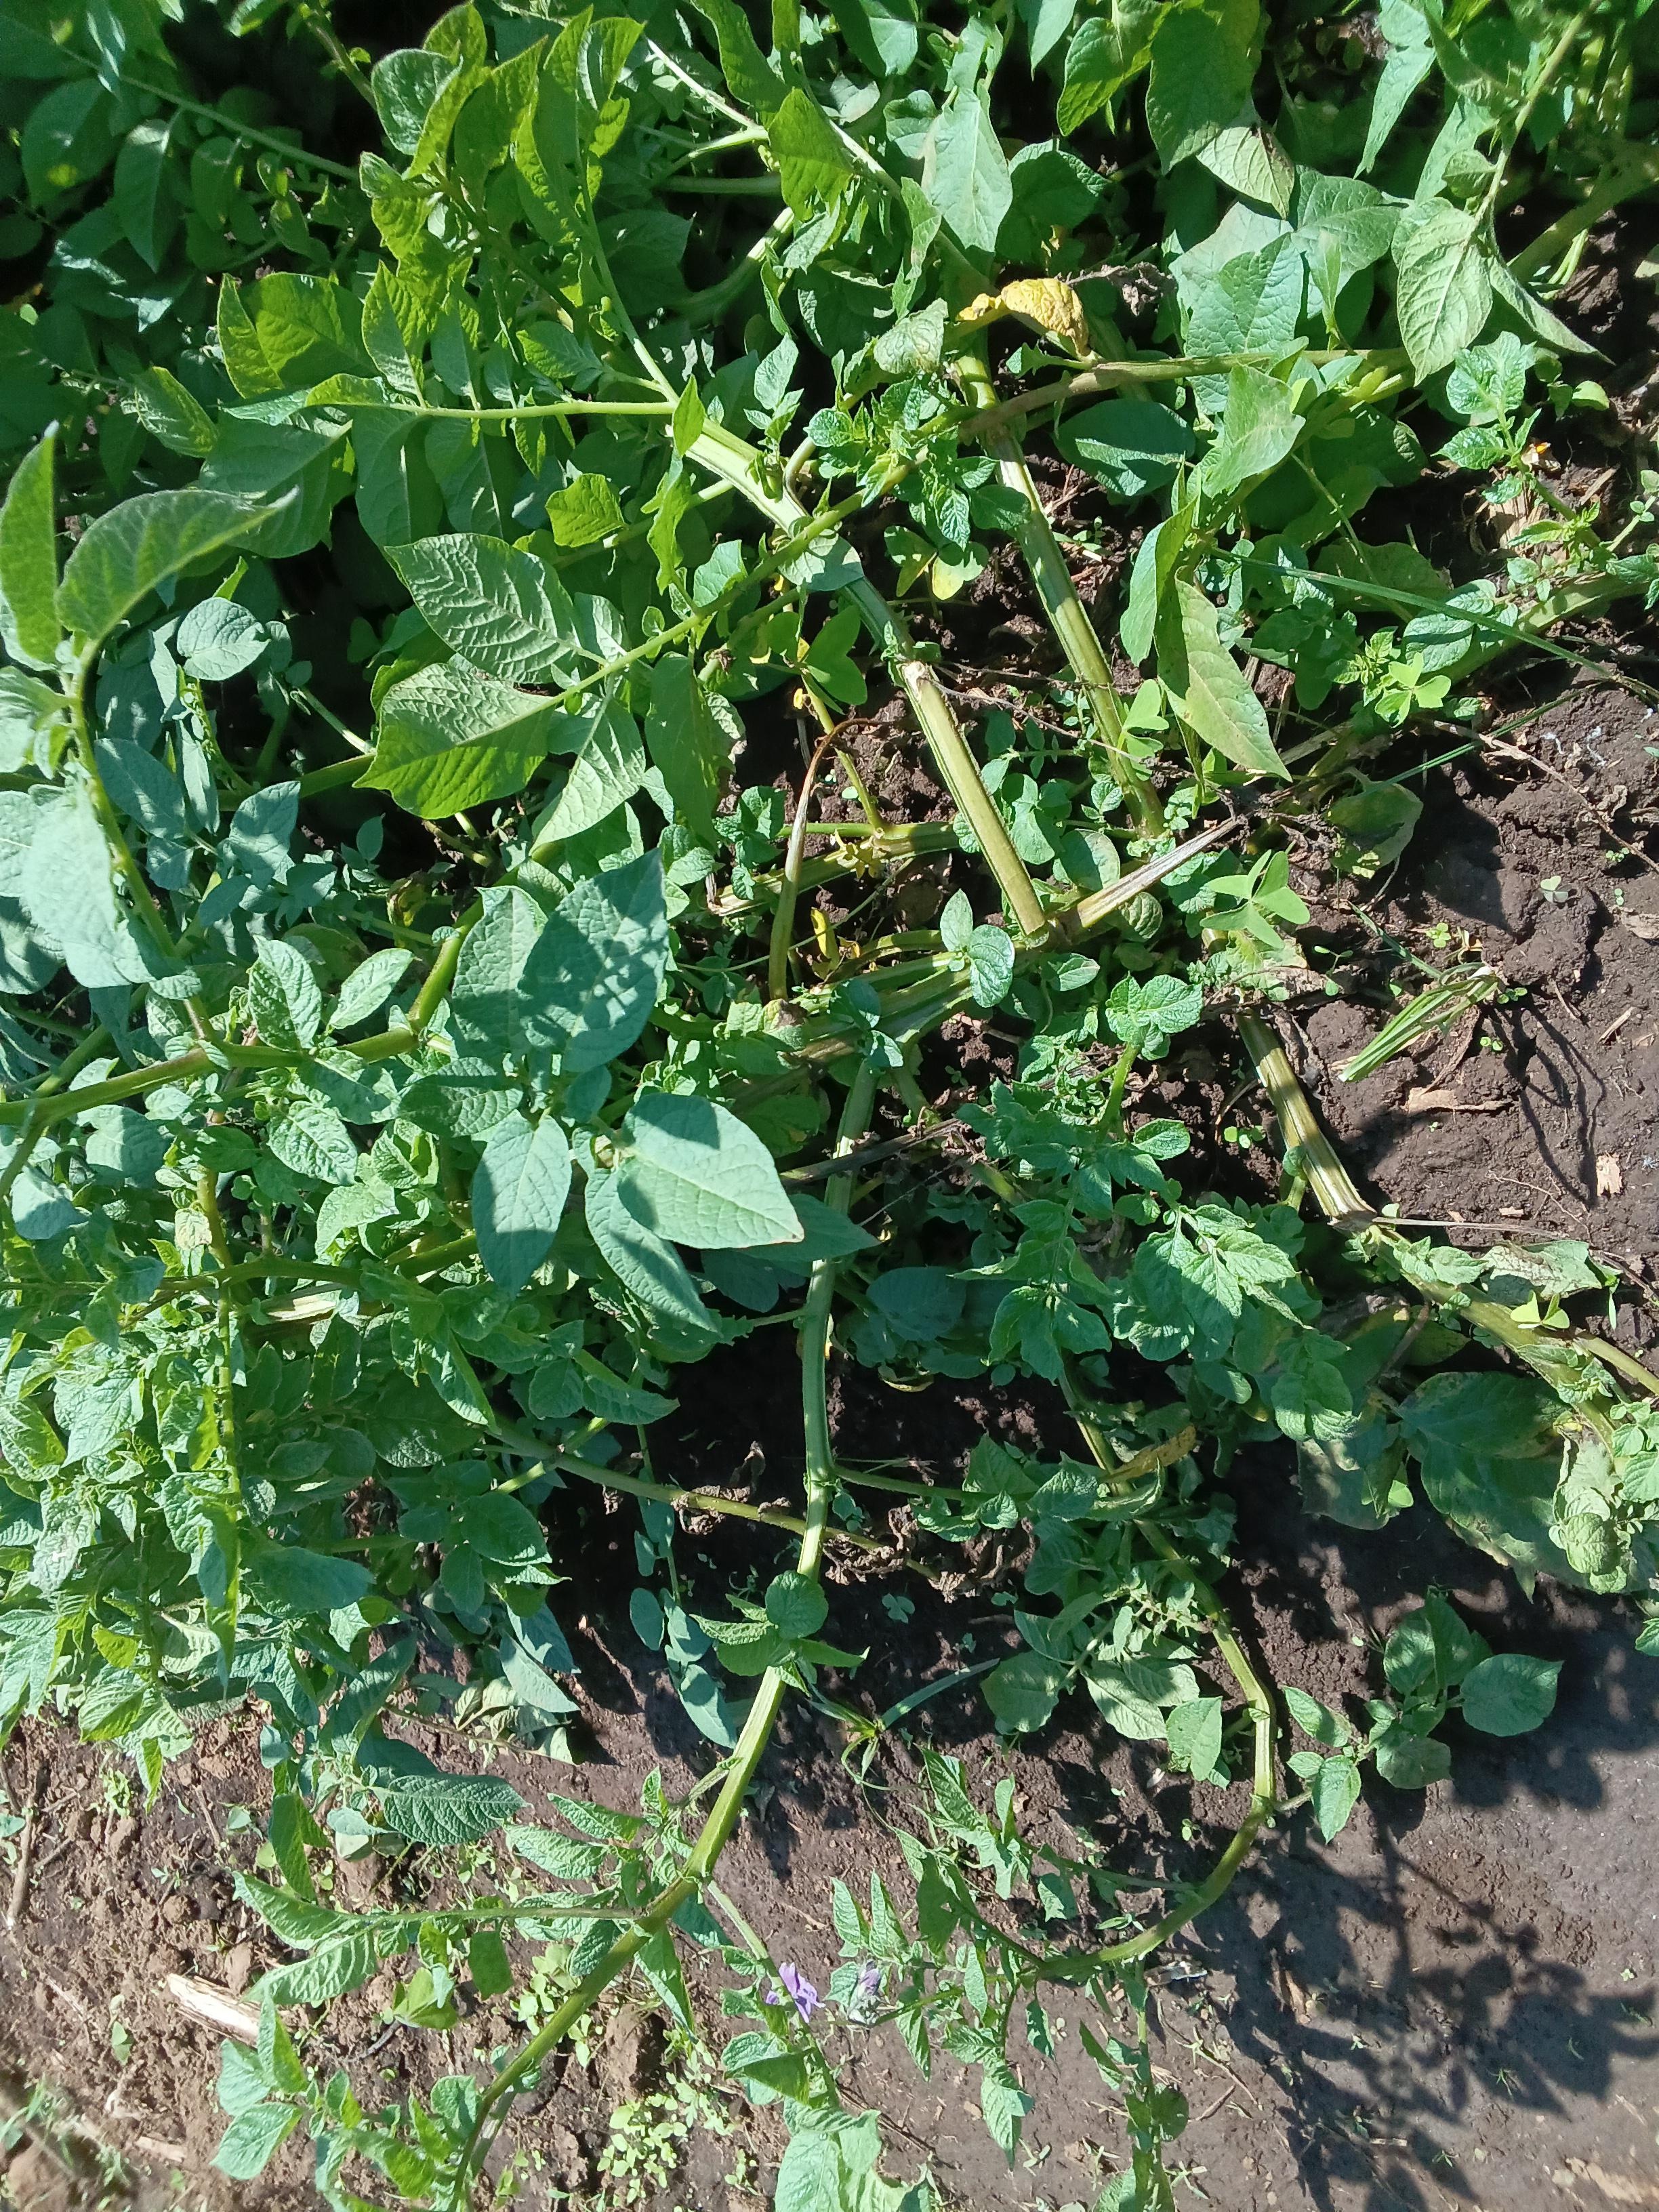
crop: potato
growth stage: vegetative
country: Kenya
